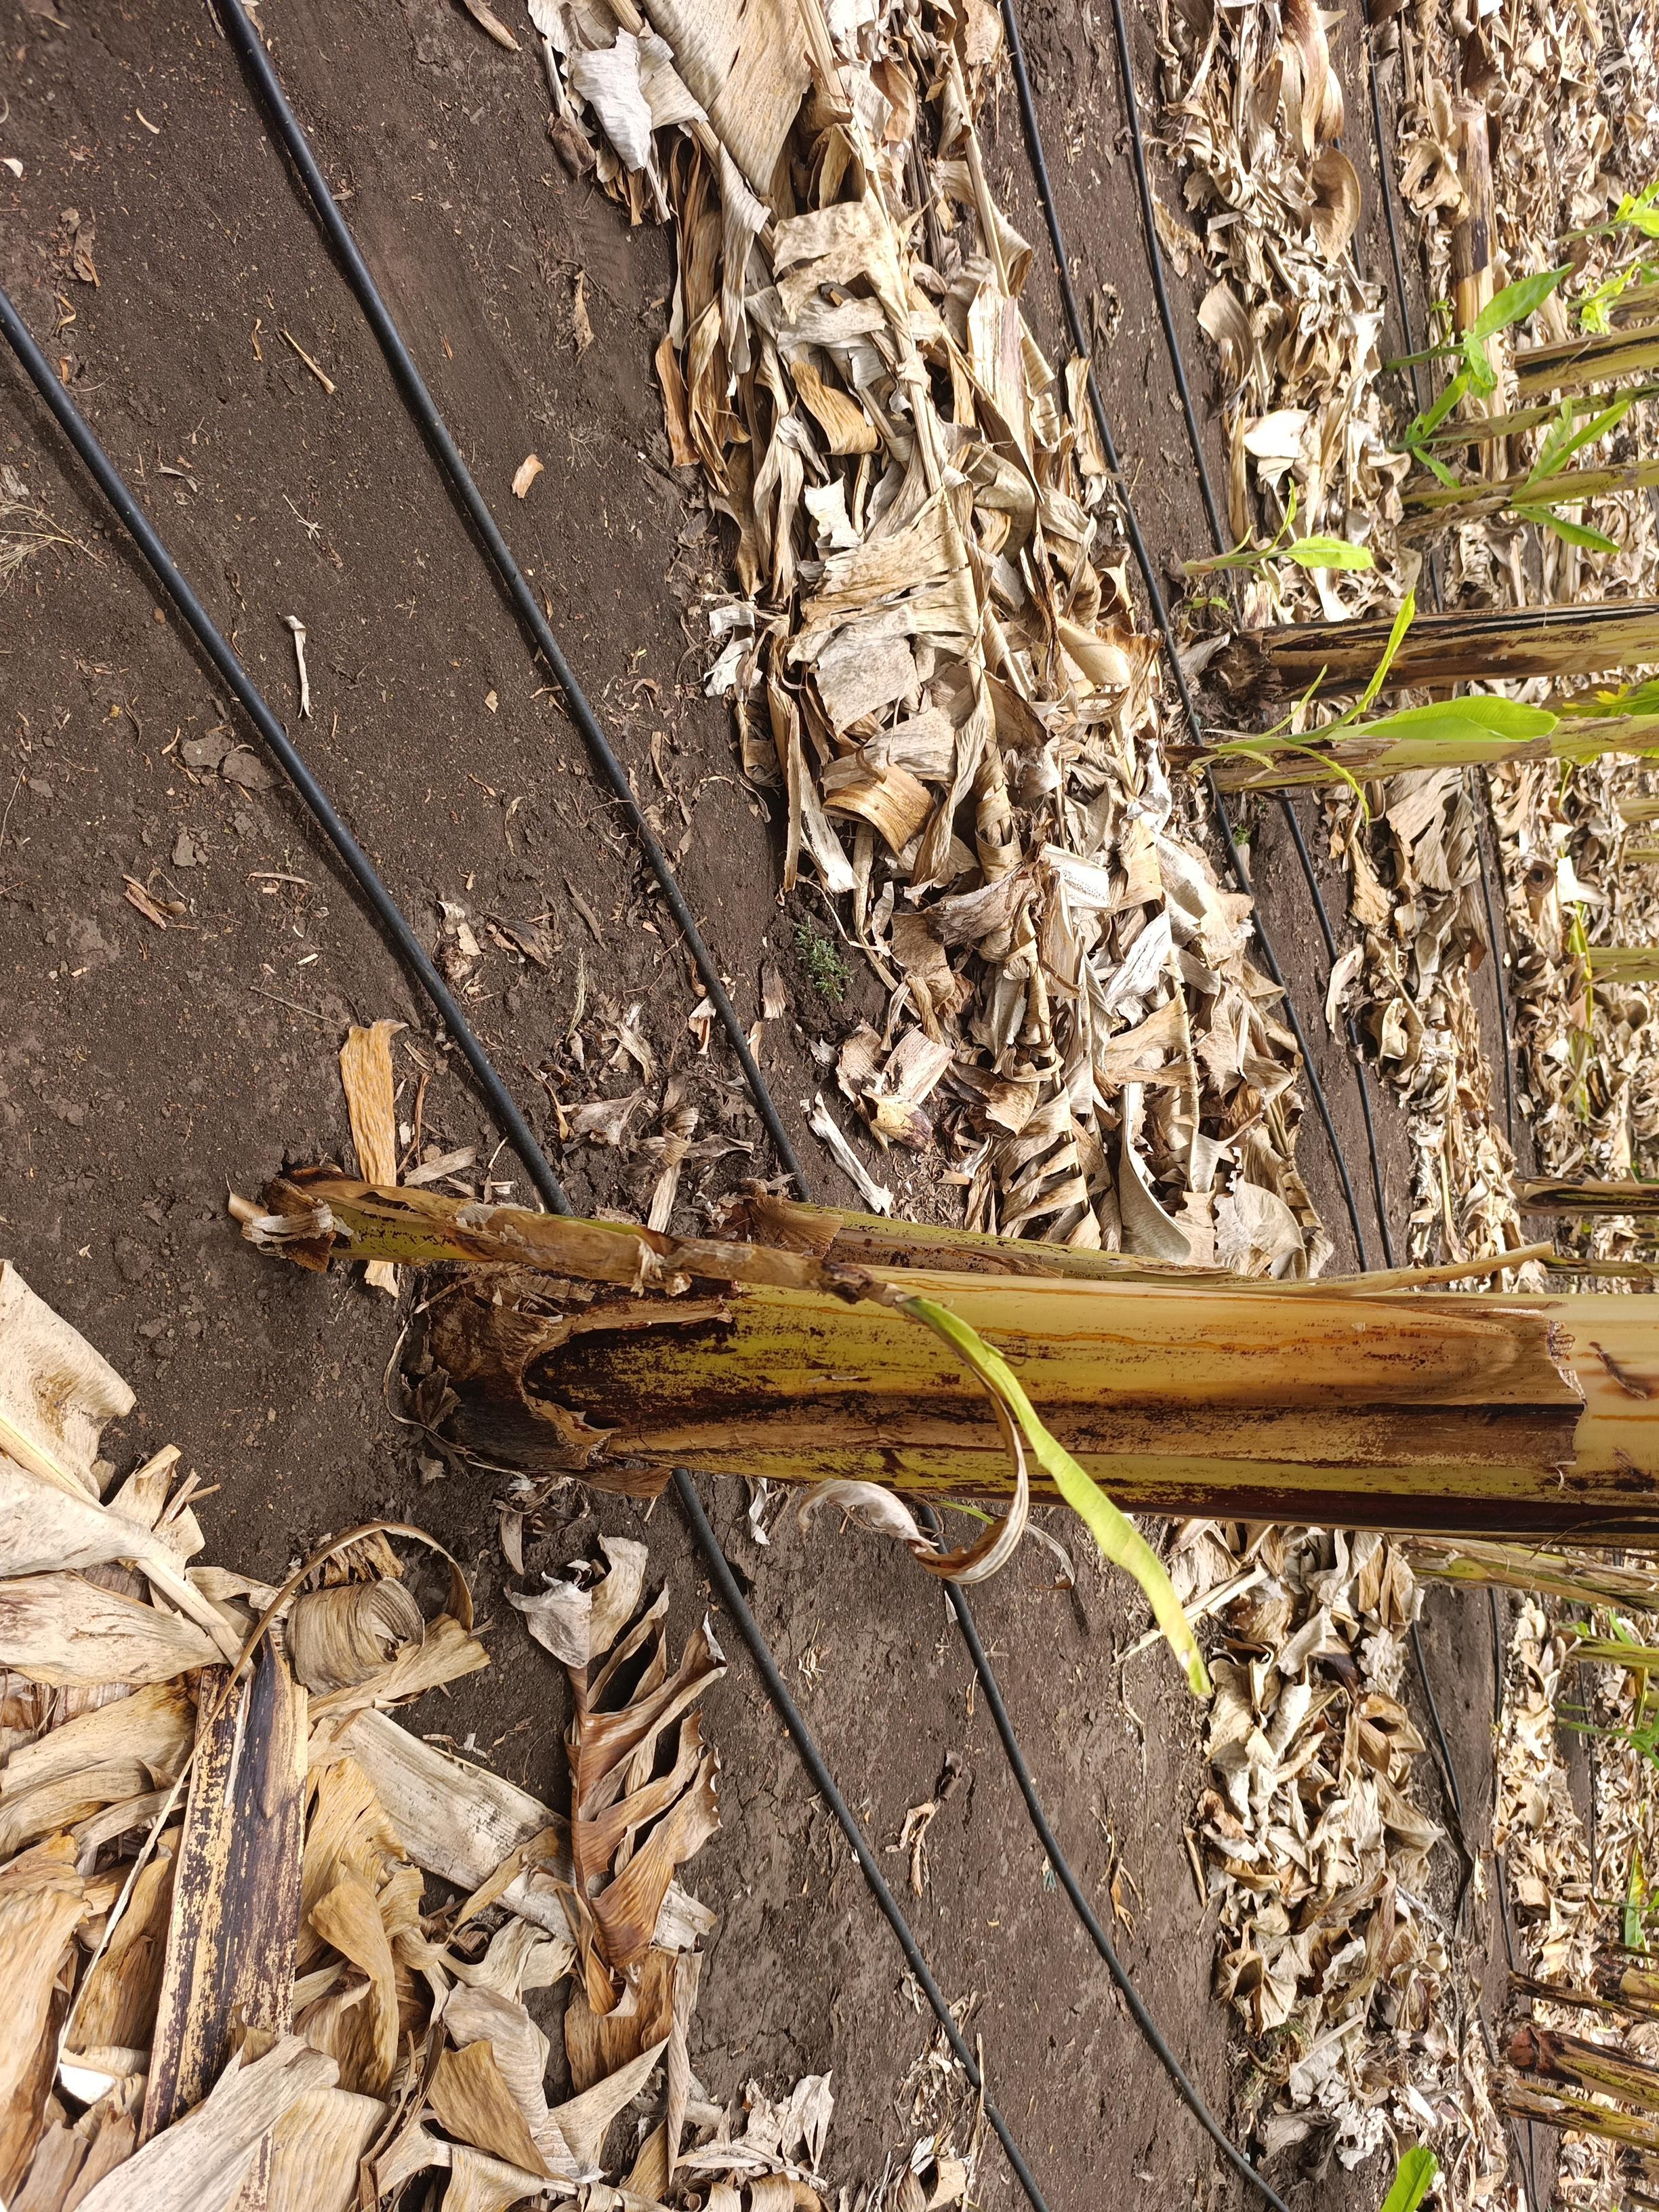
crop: banana
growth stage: emergence sucker
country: Tanzania
